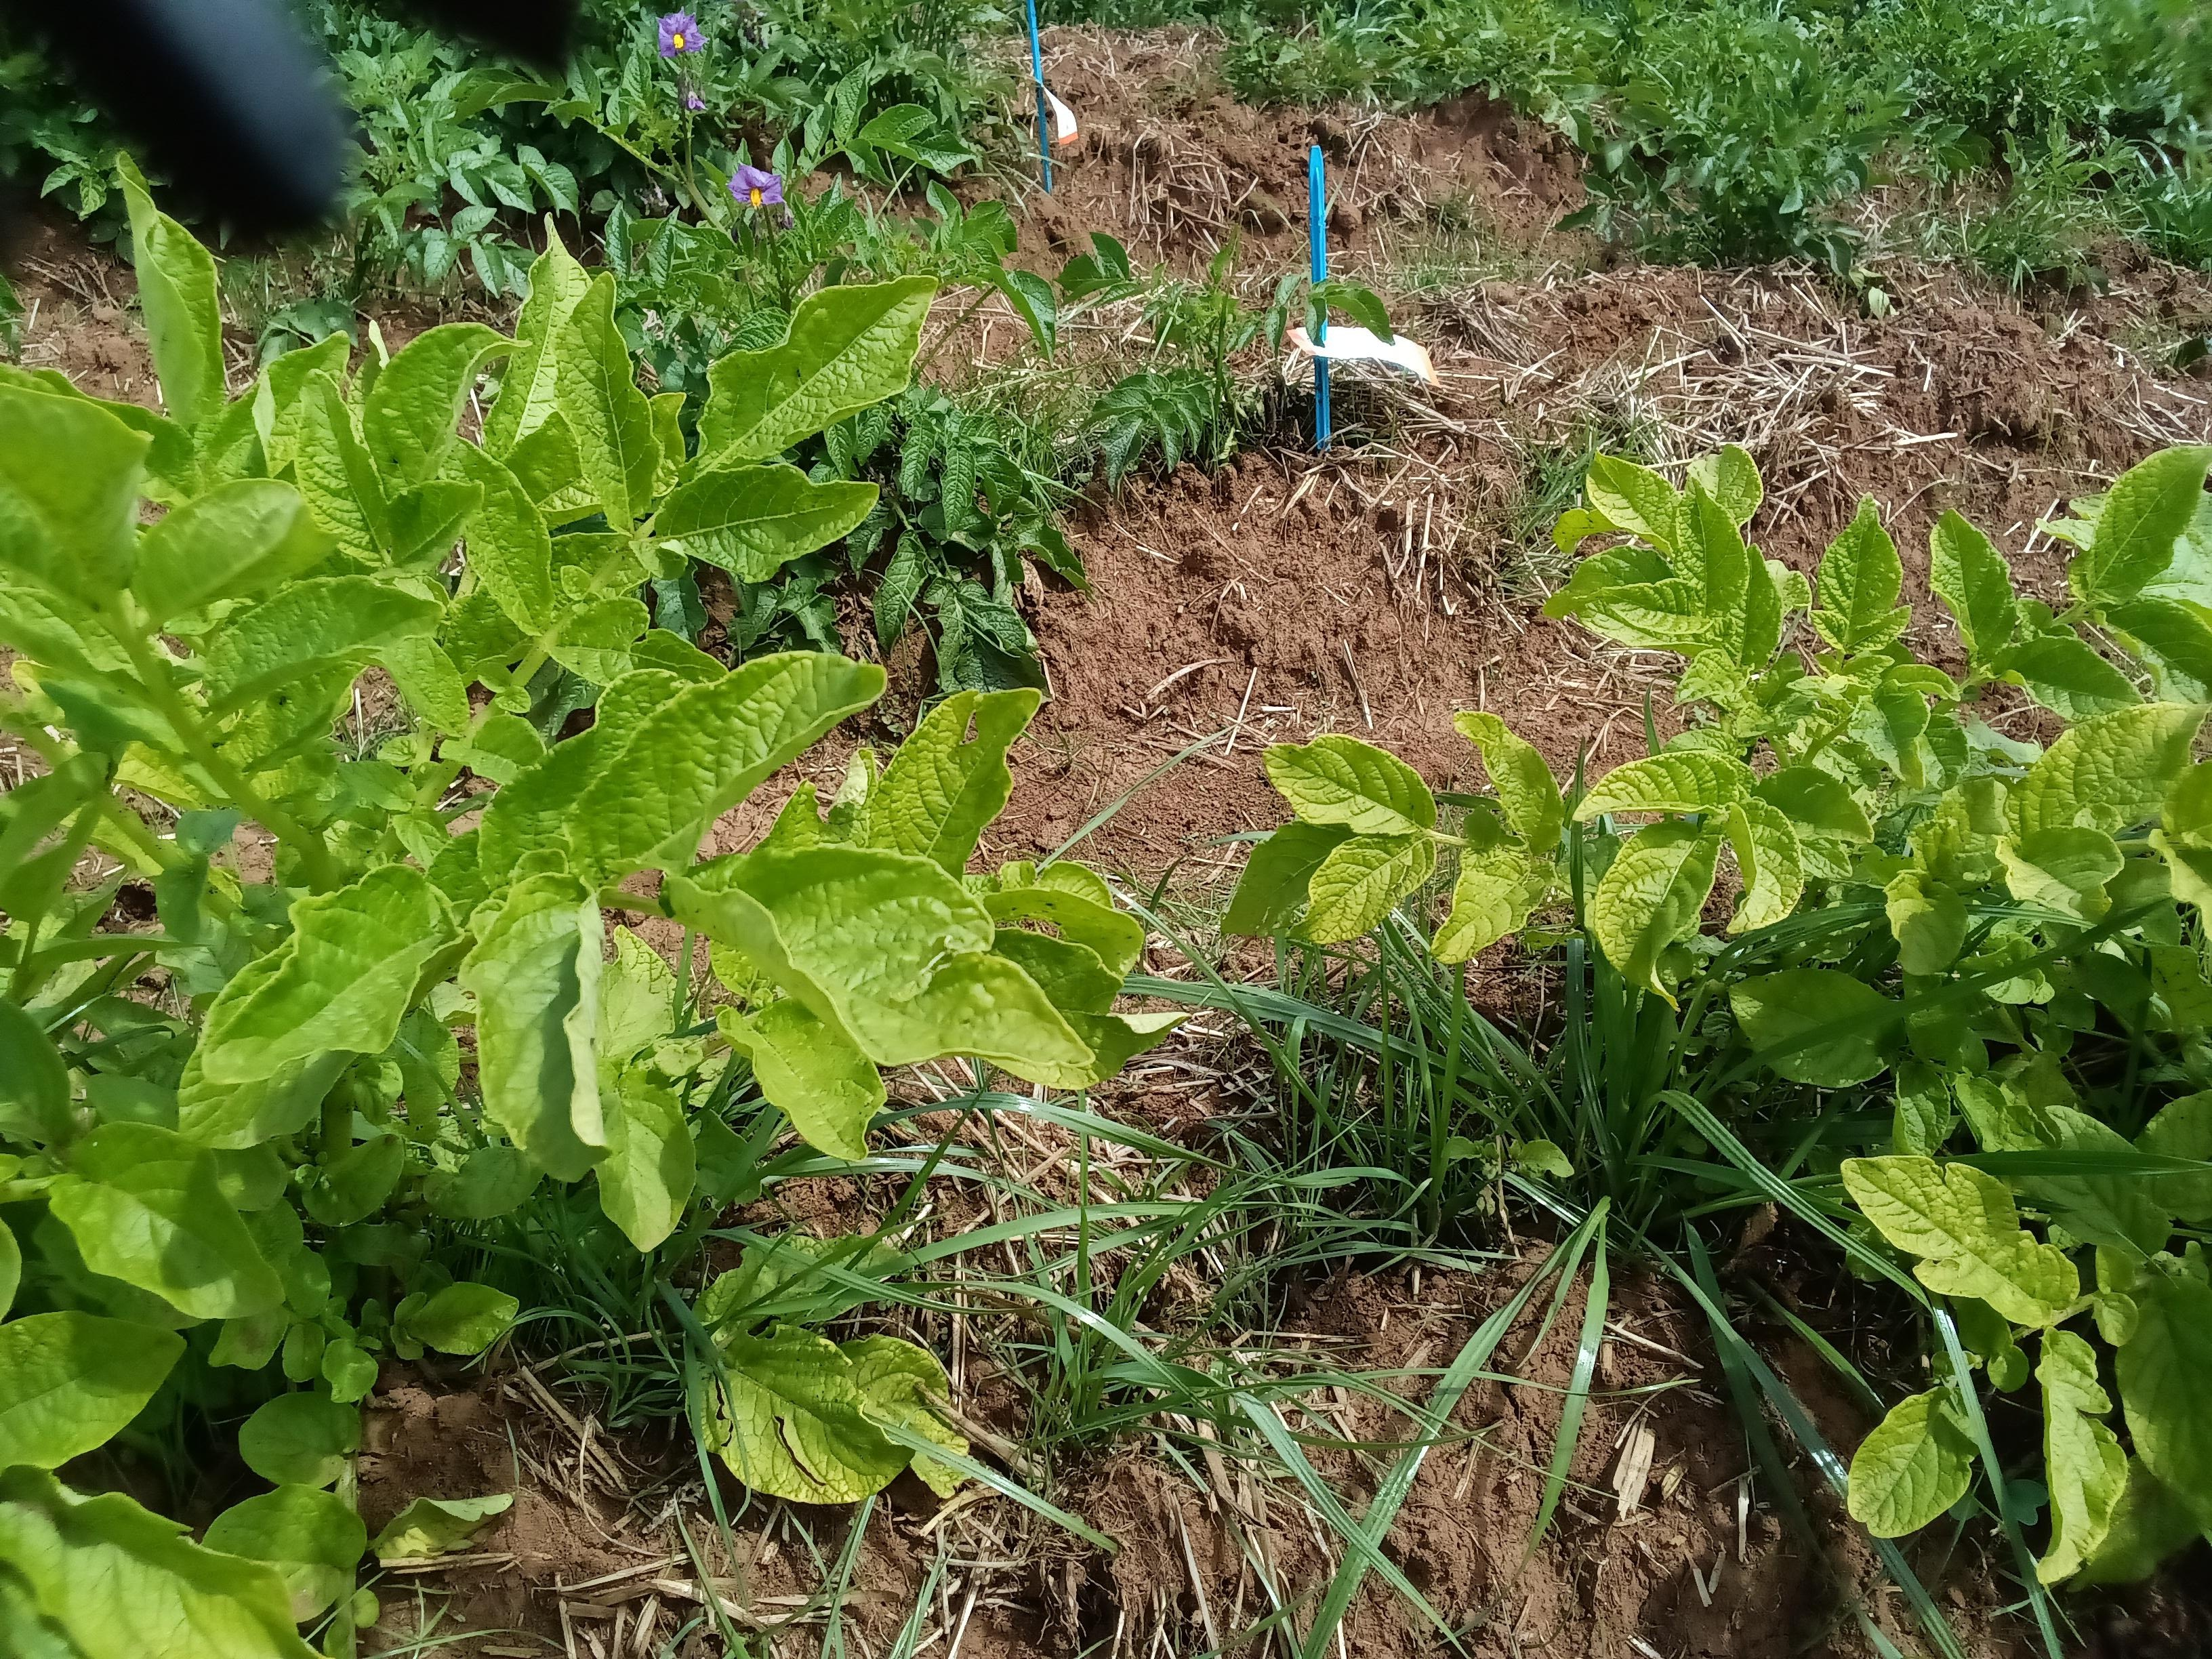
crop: potato
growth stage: vegetative
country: Kenya
